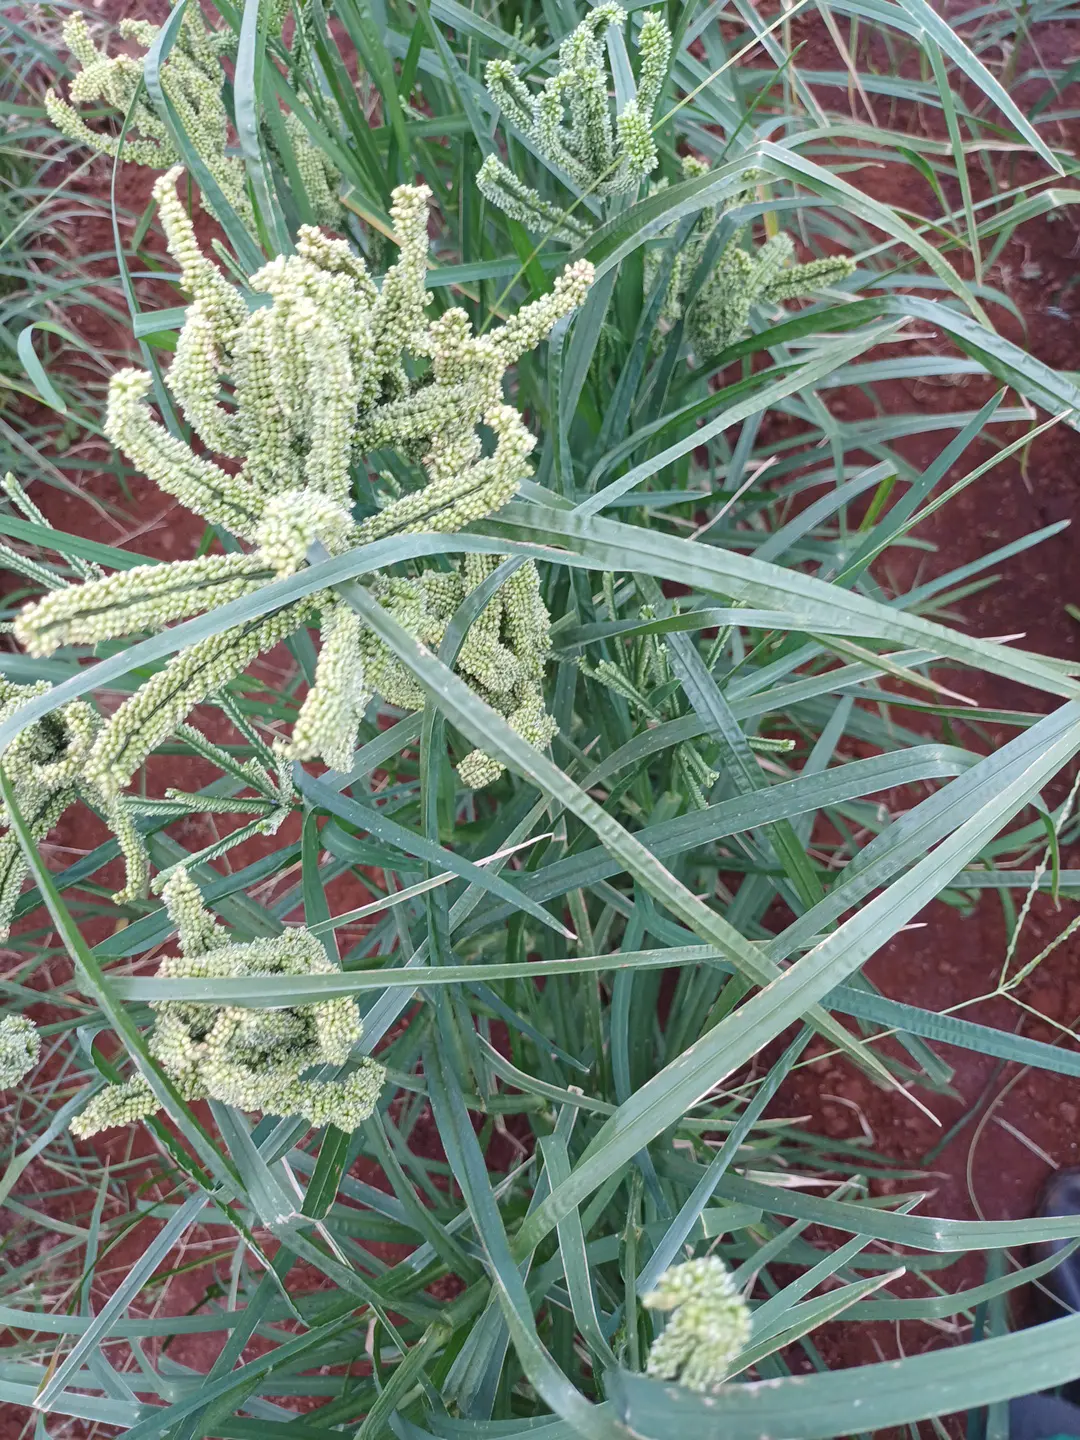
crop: finger millet
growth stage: filling grain
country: Kenya
